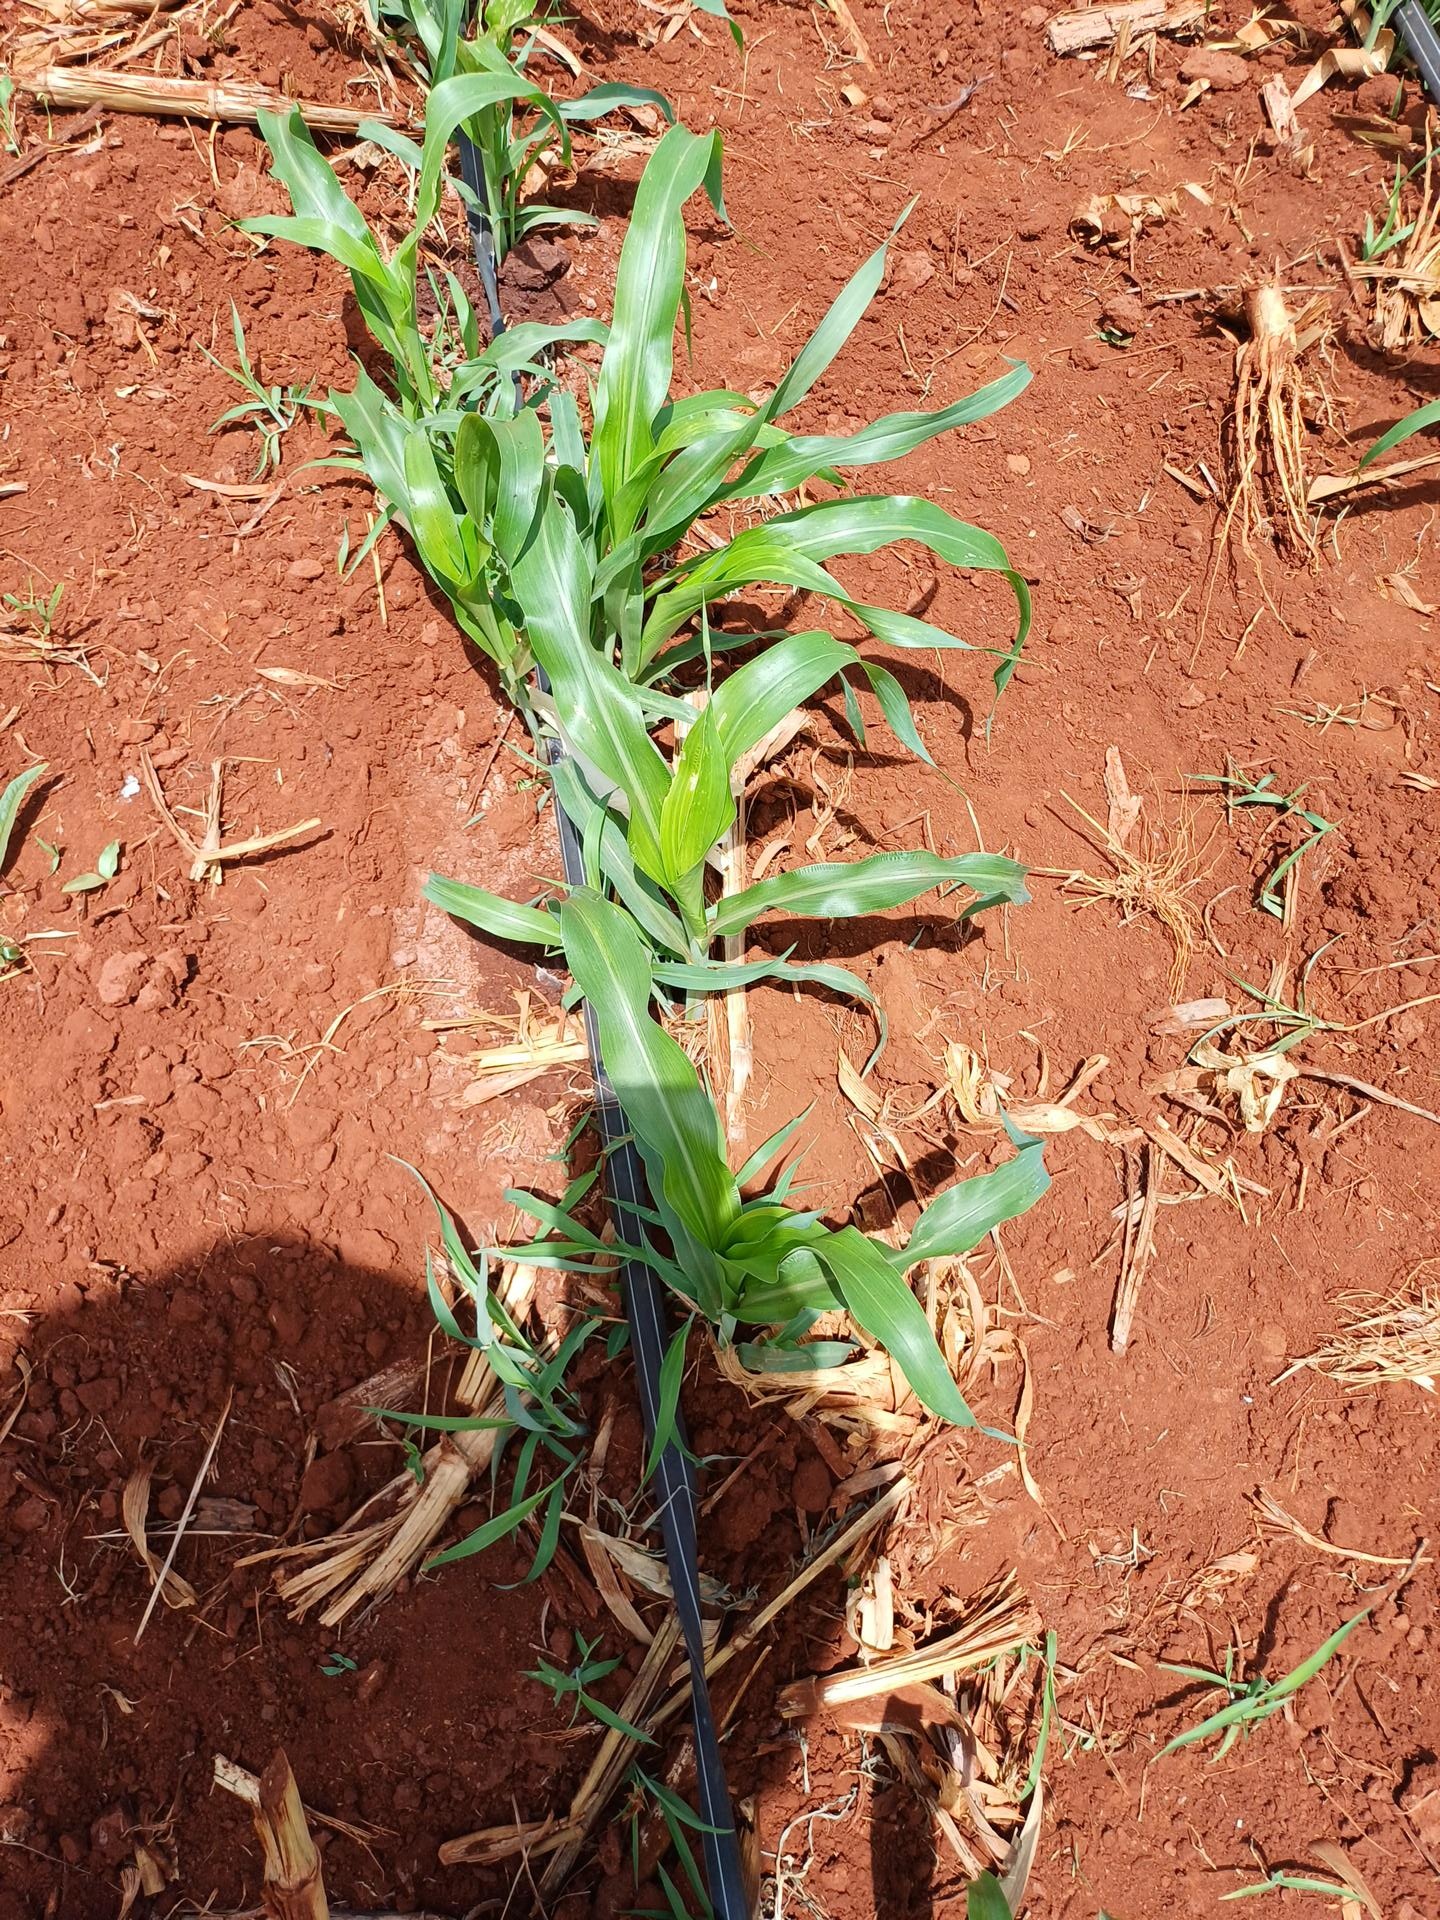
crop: sorghum
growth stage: vegetative
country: Kenya
